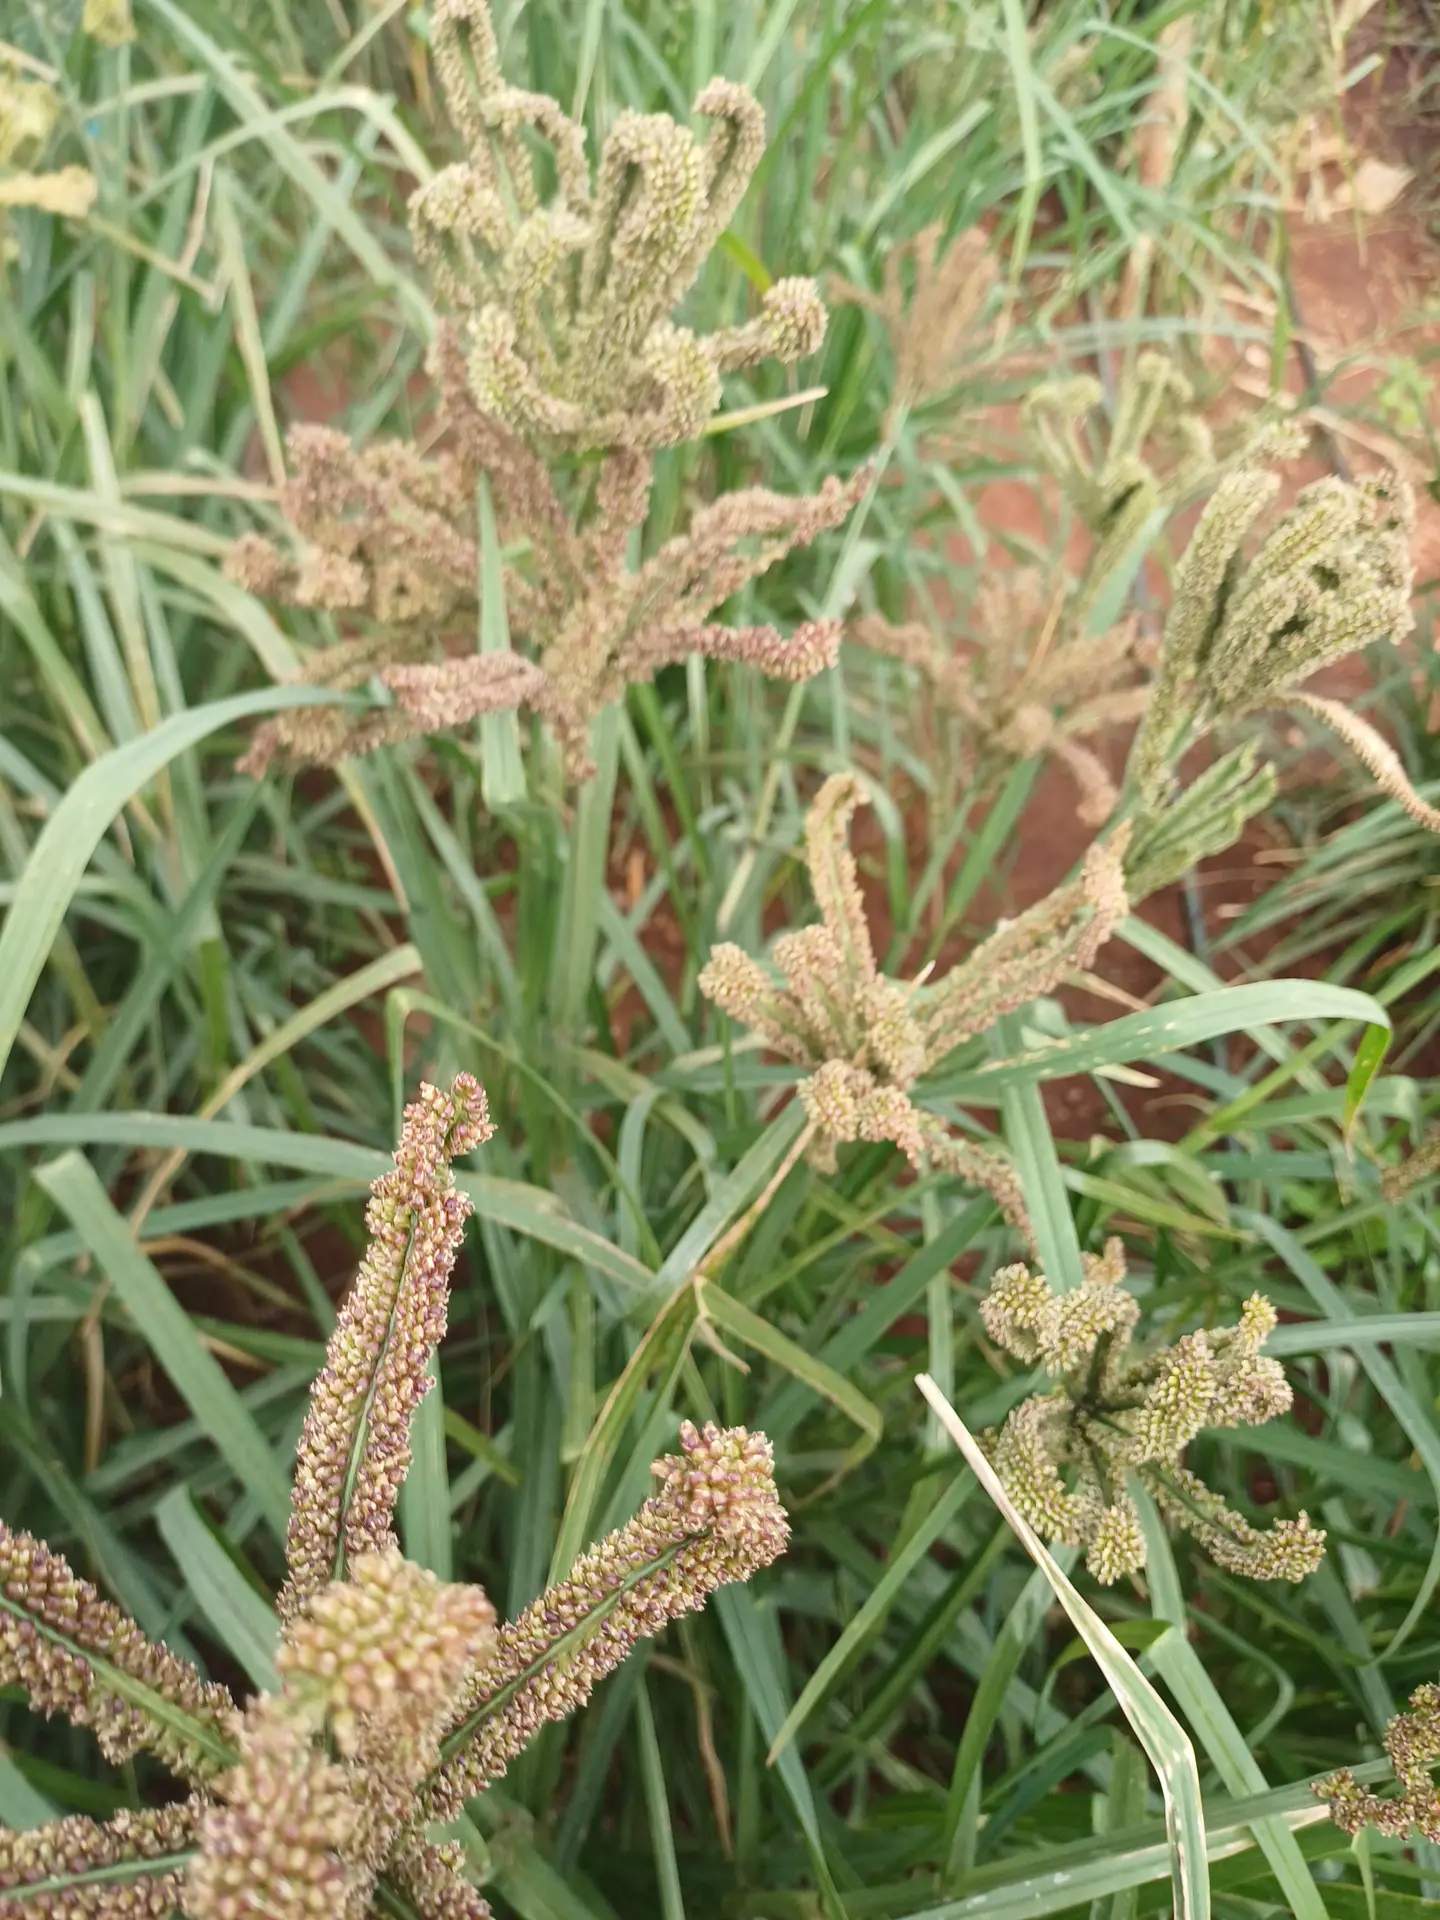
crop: finger millet
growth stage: filling grain
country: Kenya
